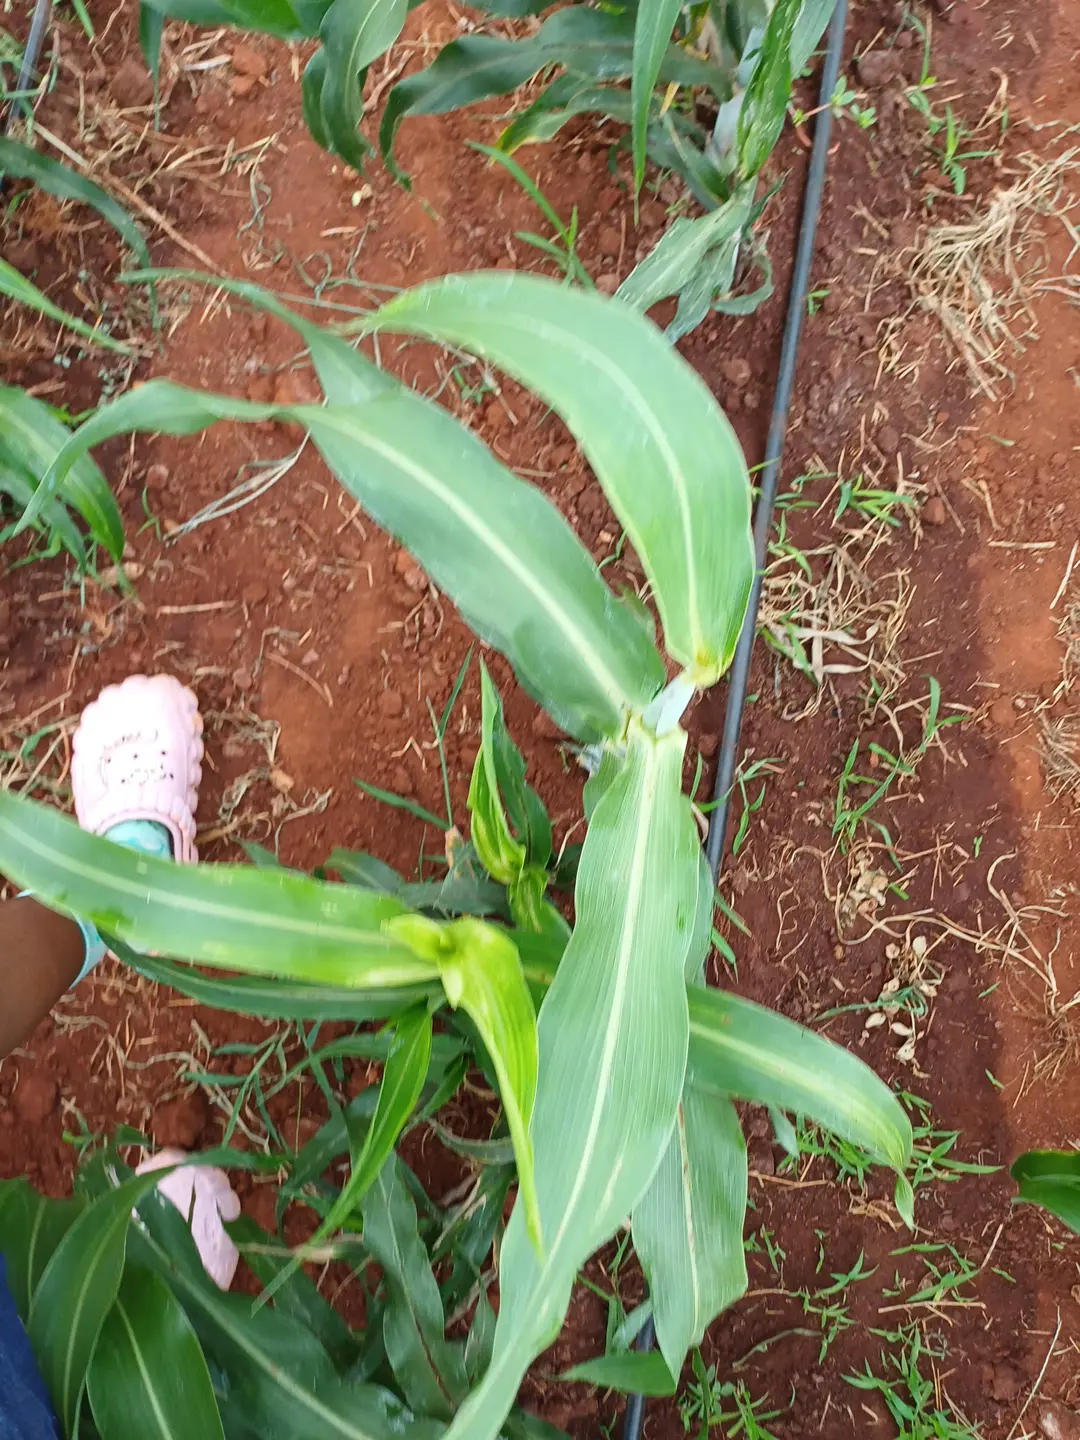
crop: sorghum
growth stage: heading tuber
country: Kenya
